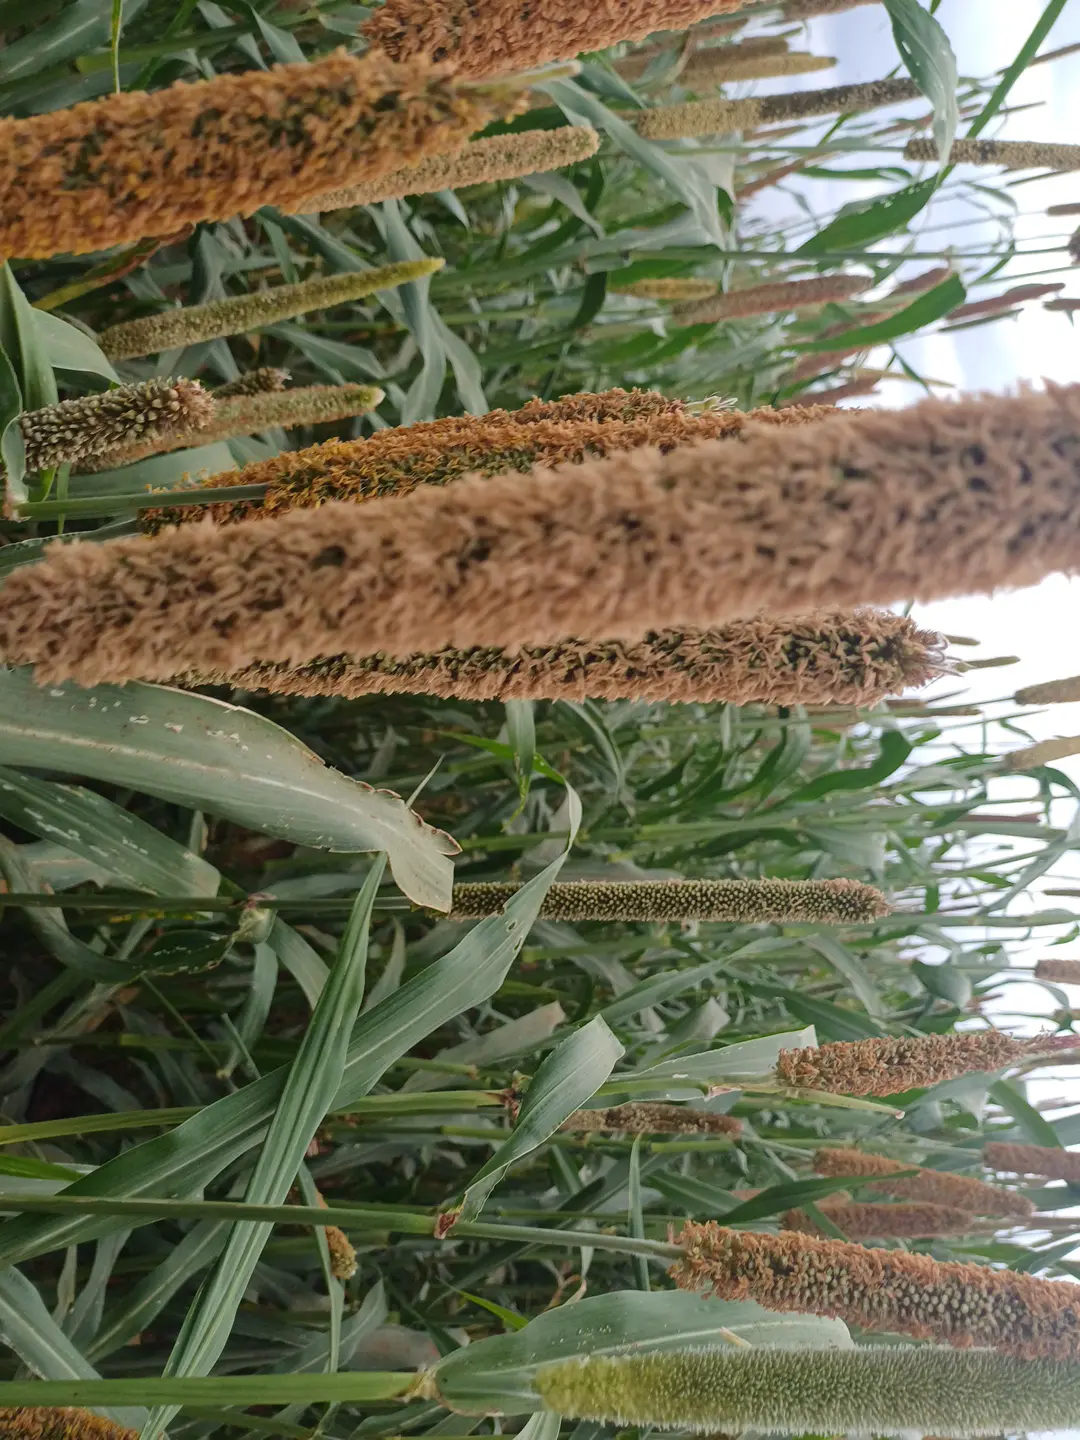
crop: pearl millet
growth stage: filling grain
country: Kenya
